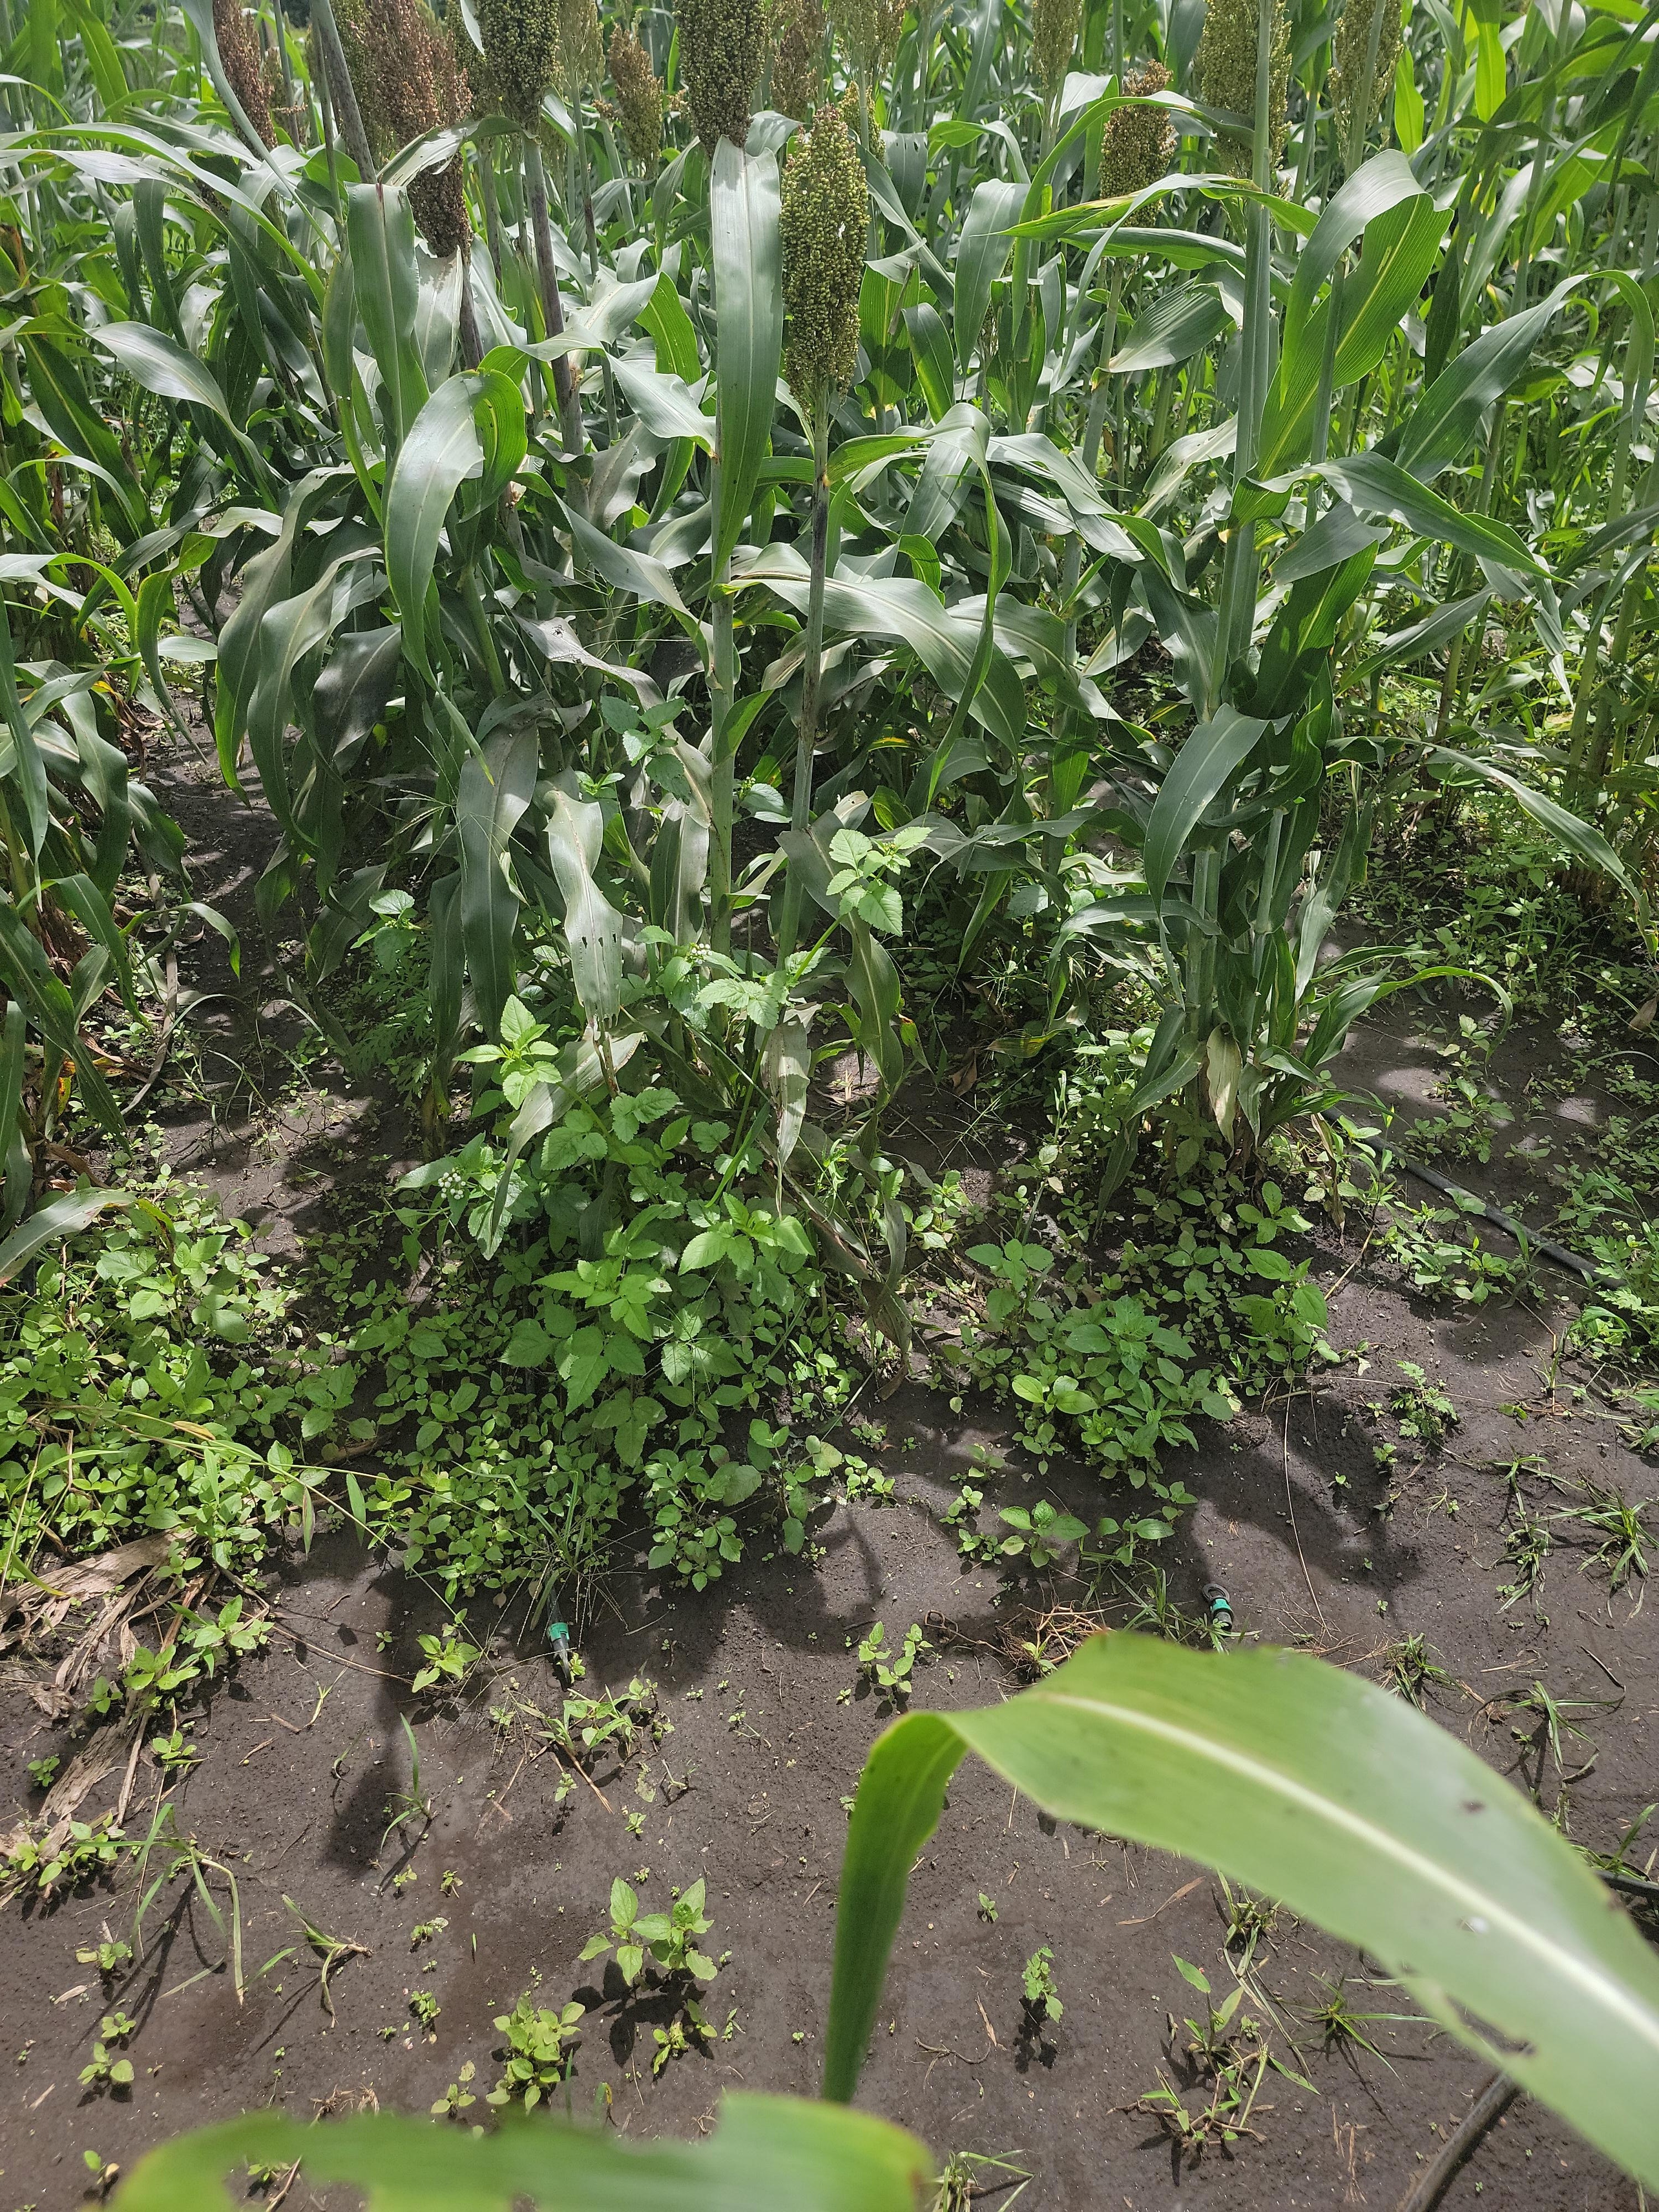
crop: sorghum
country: Tanzania
